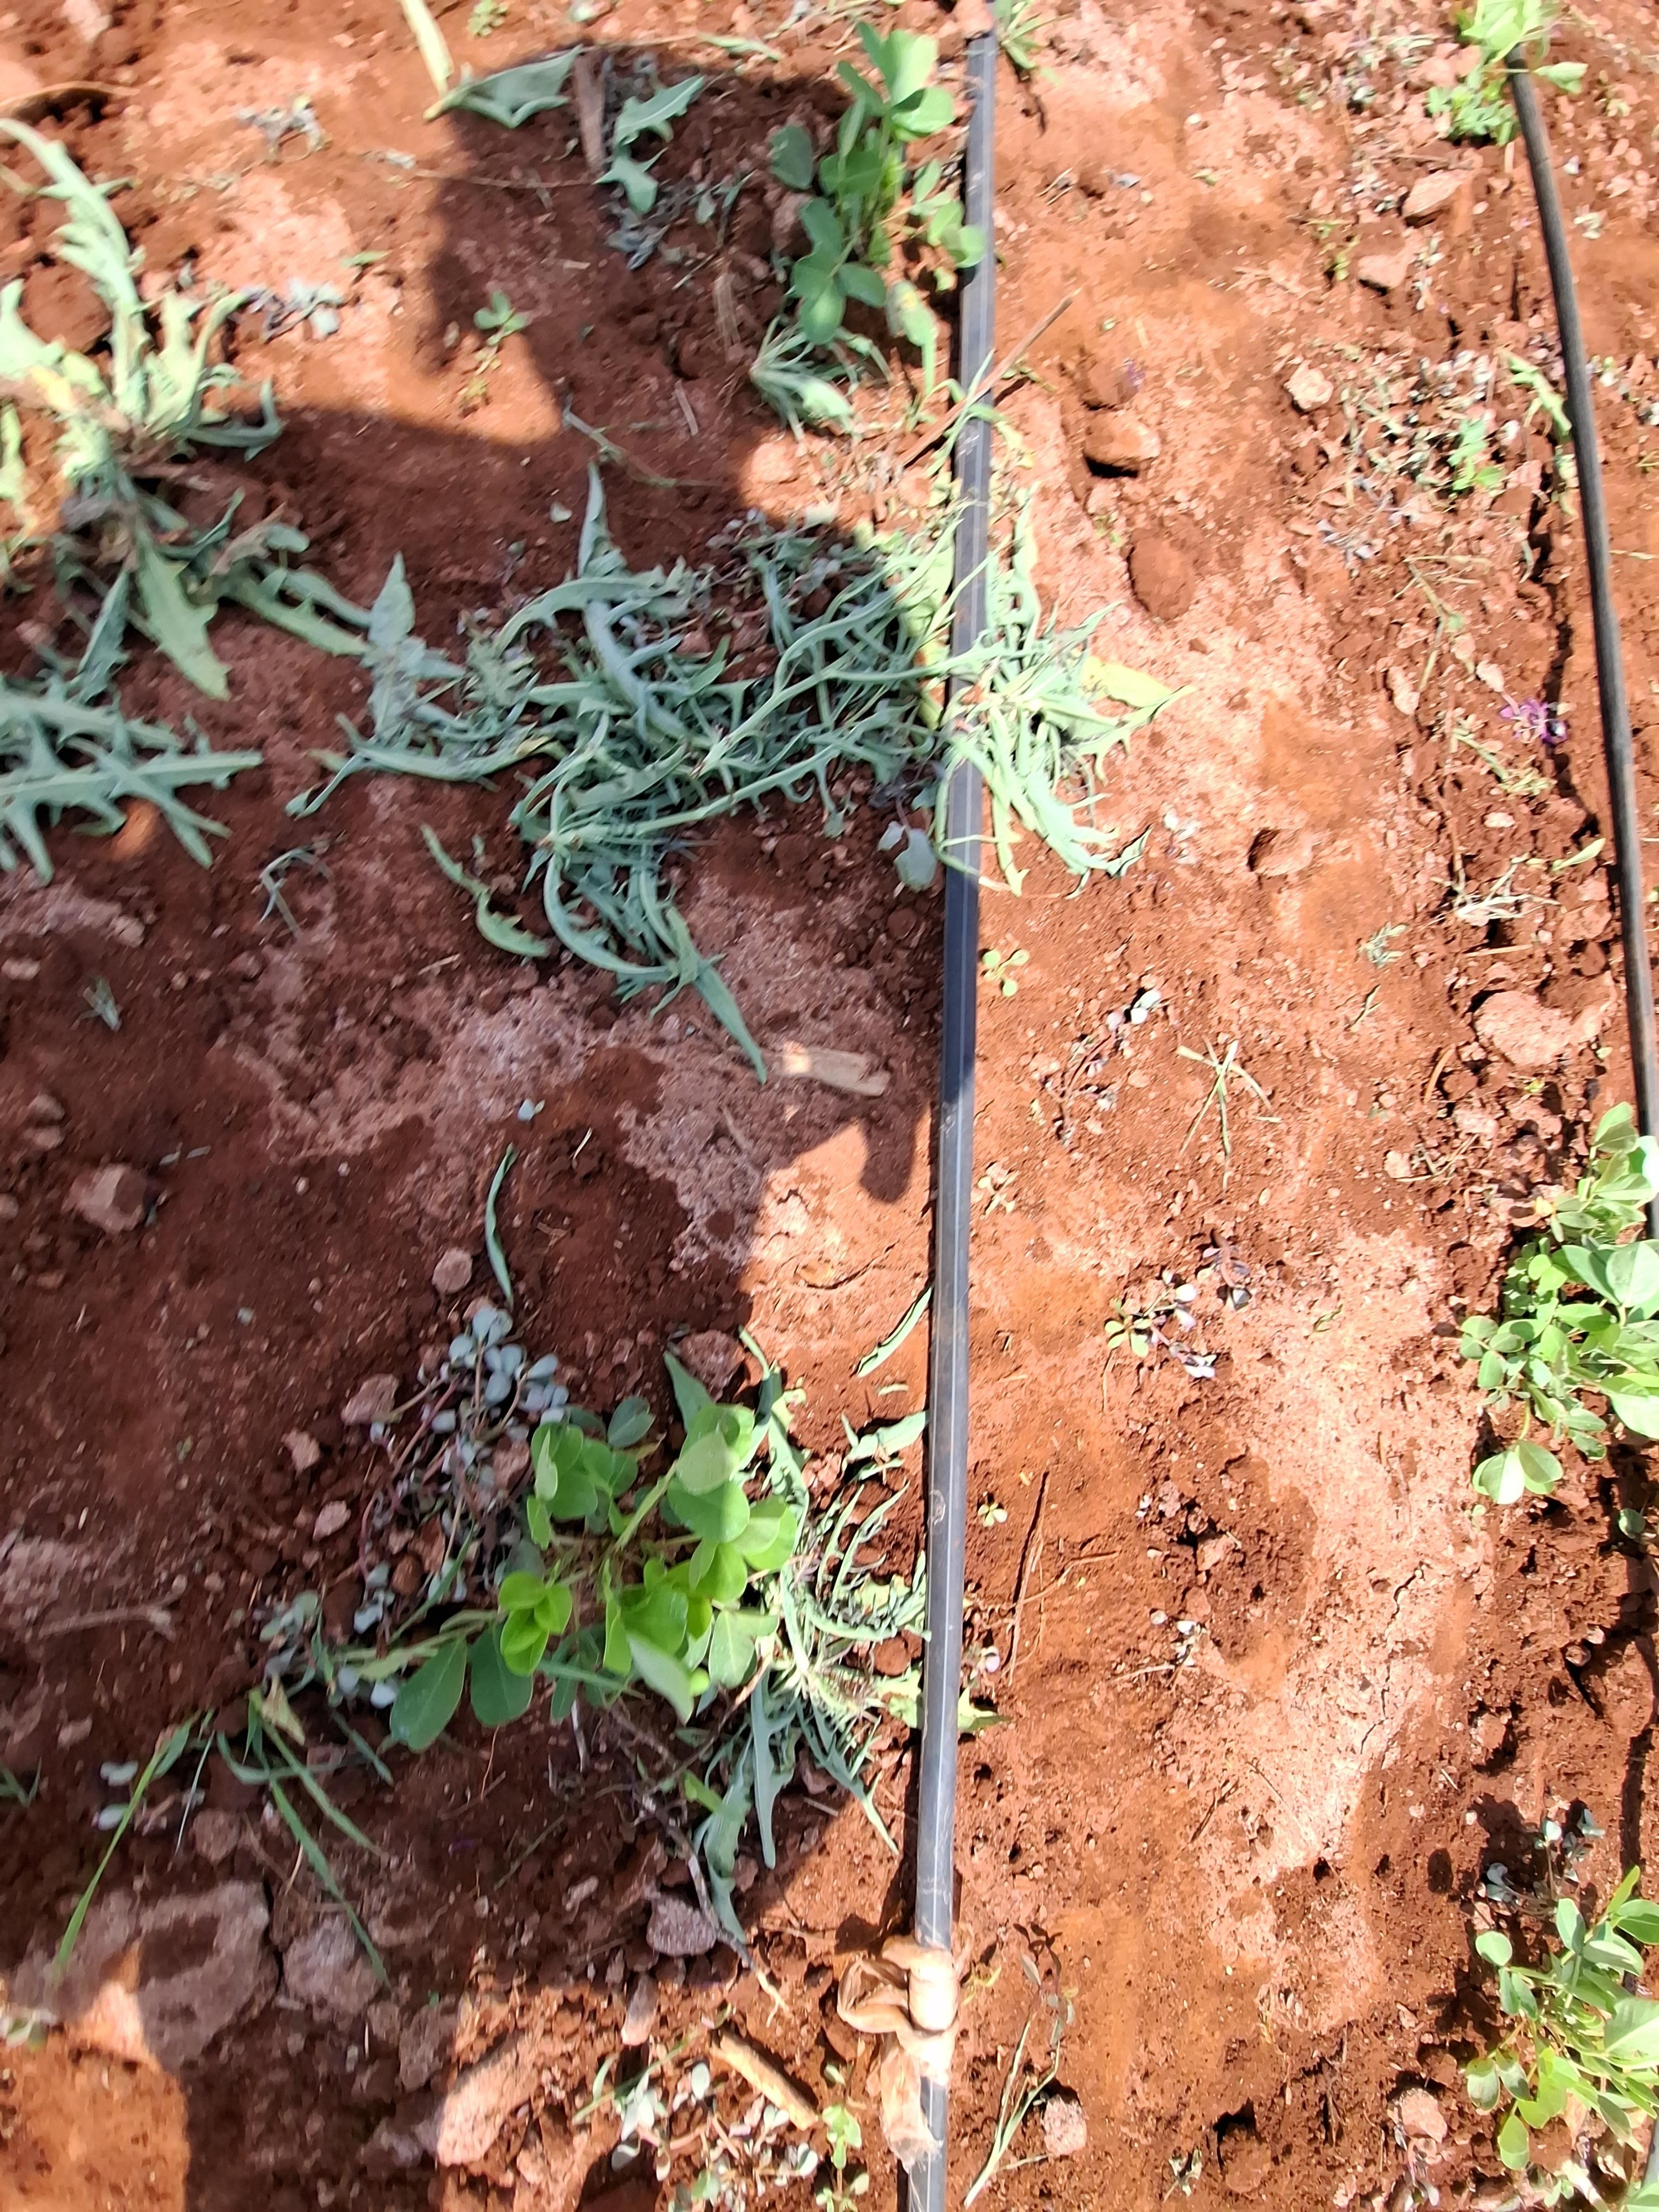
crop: groundnut
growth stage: vegetative
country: Kenya
